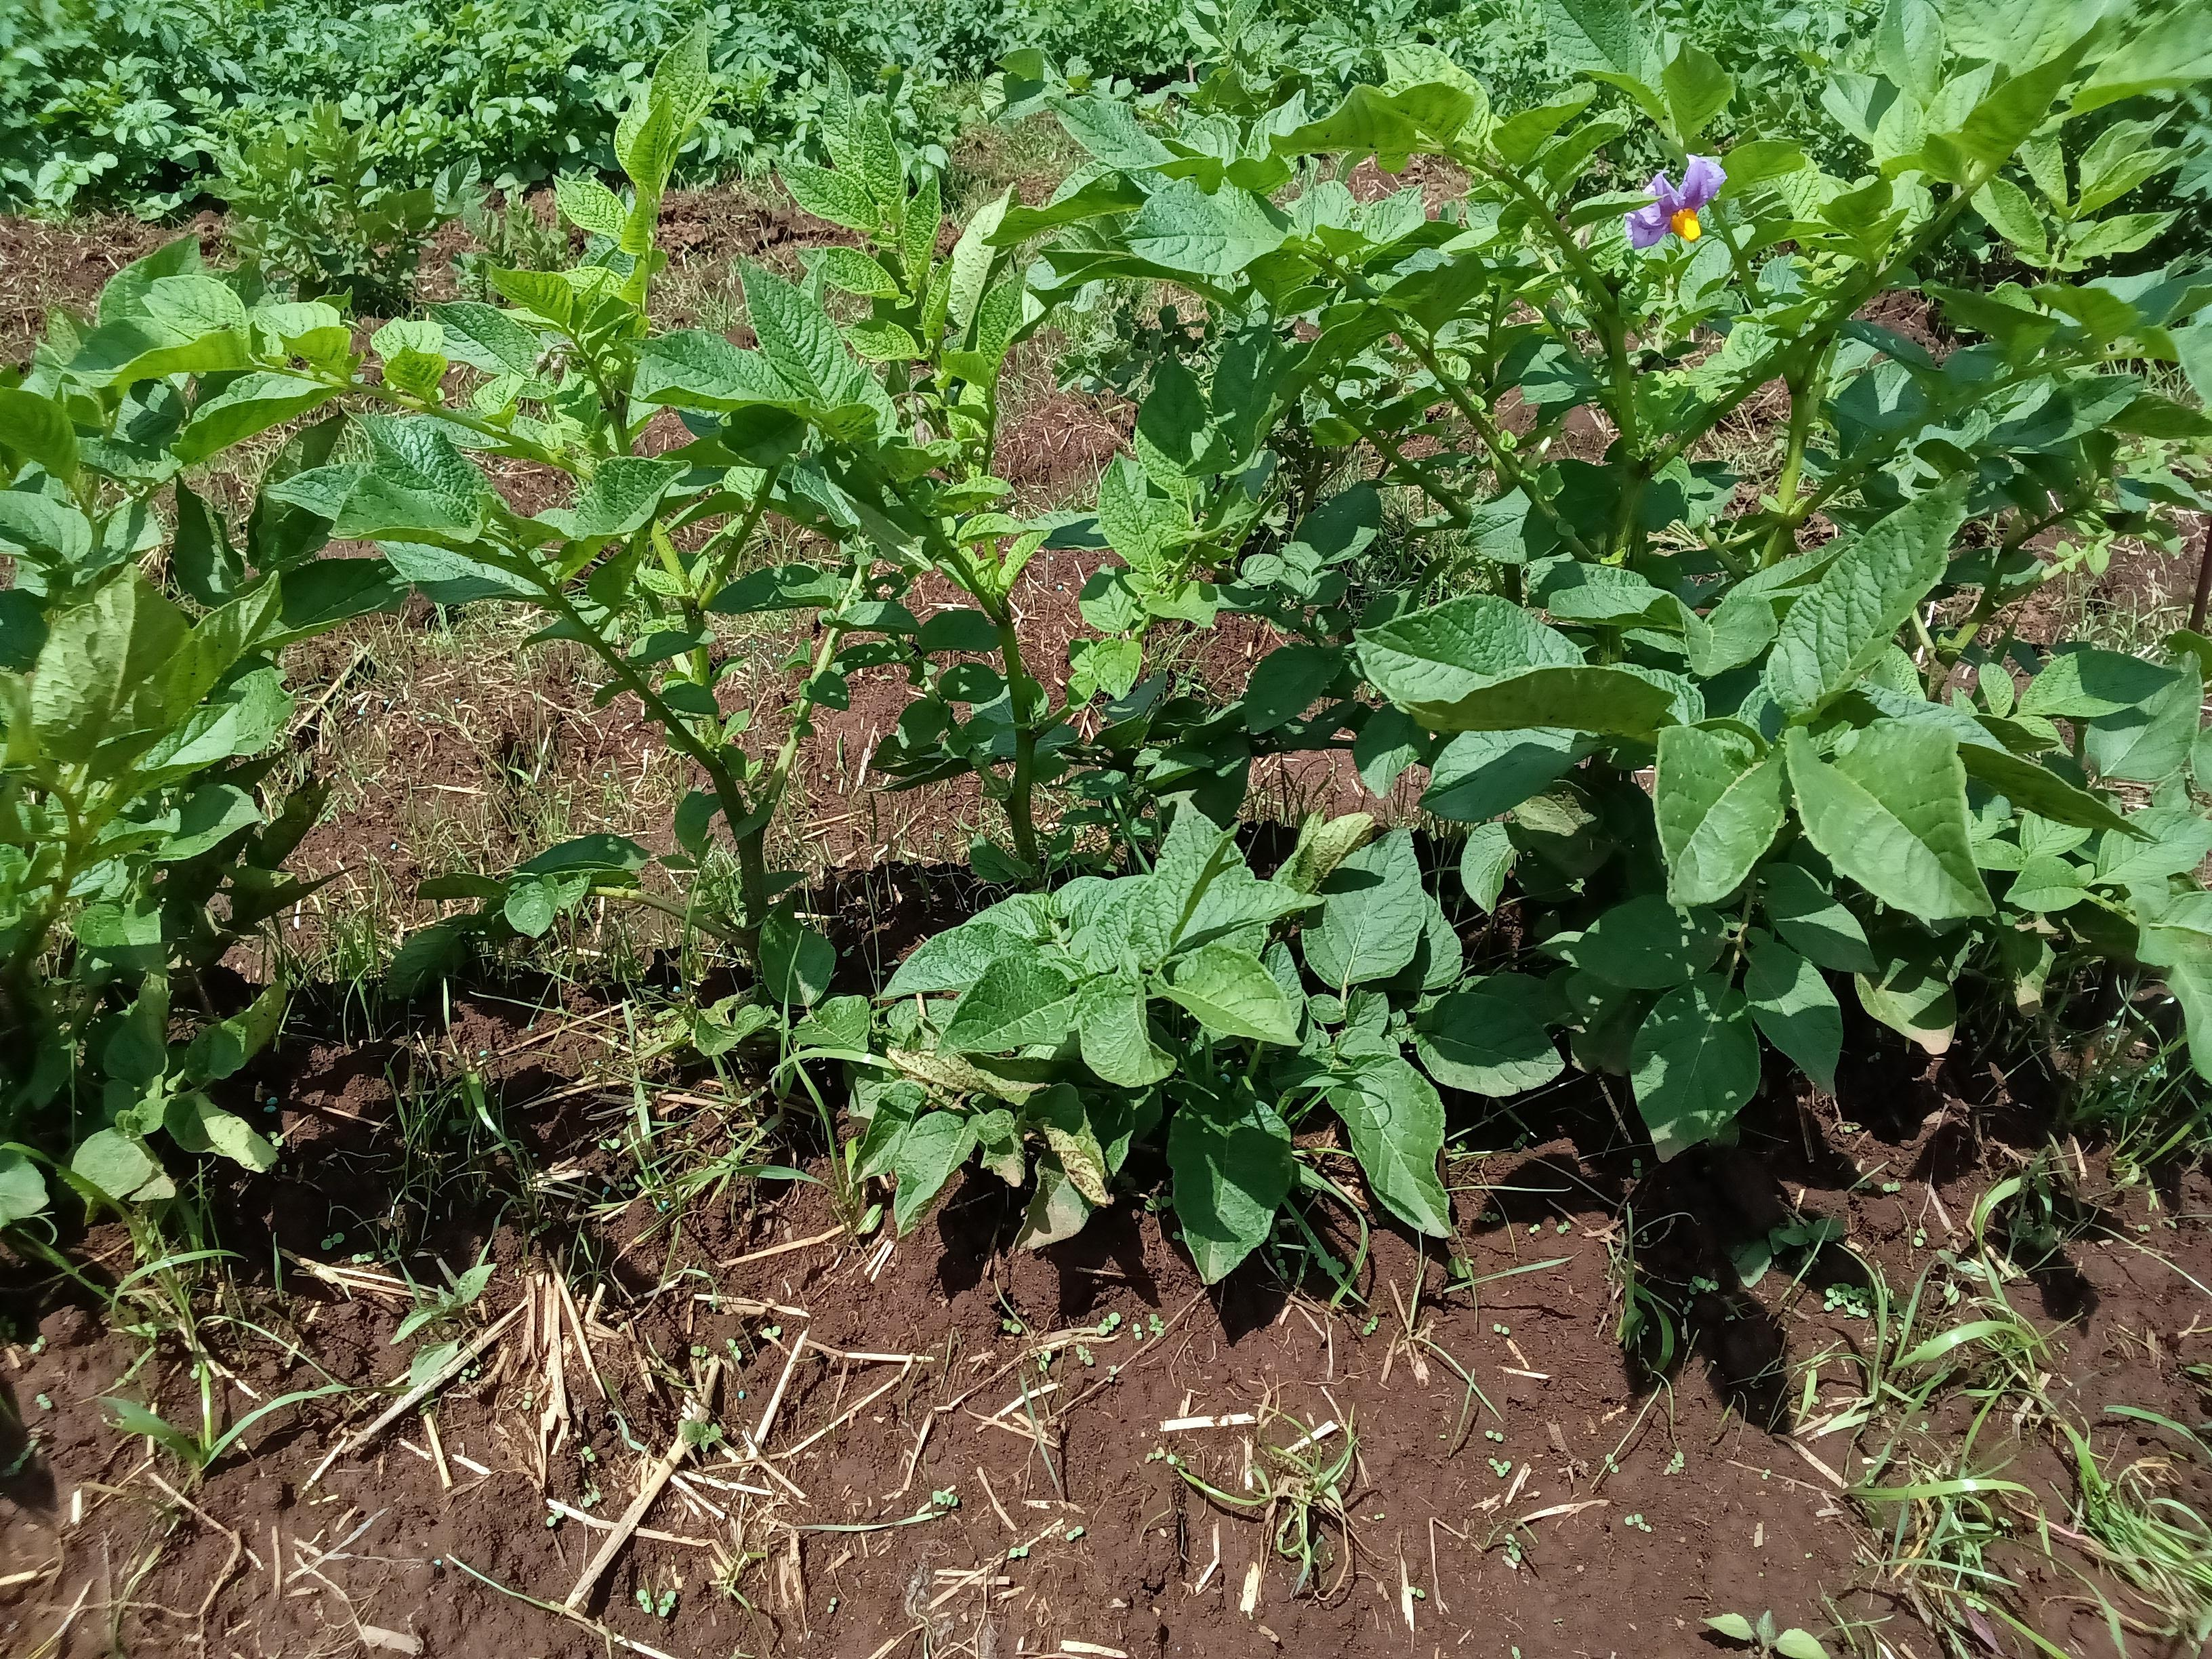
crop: potato
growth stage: flowering
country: Kenya
